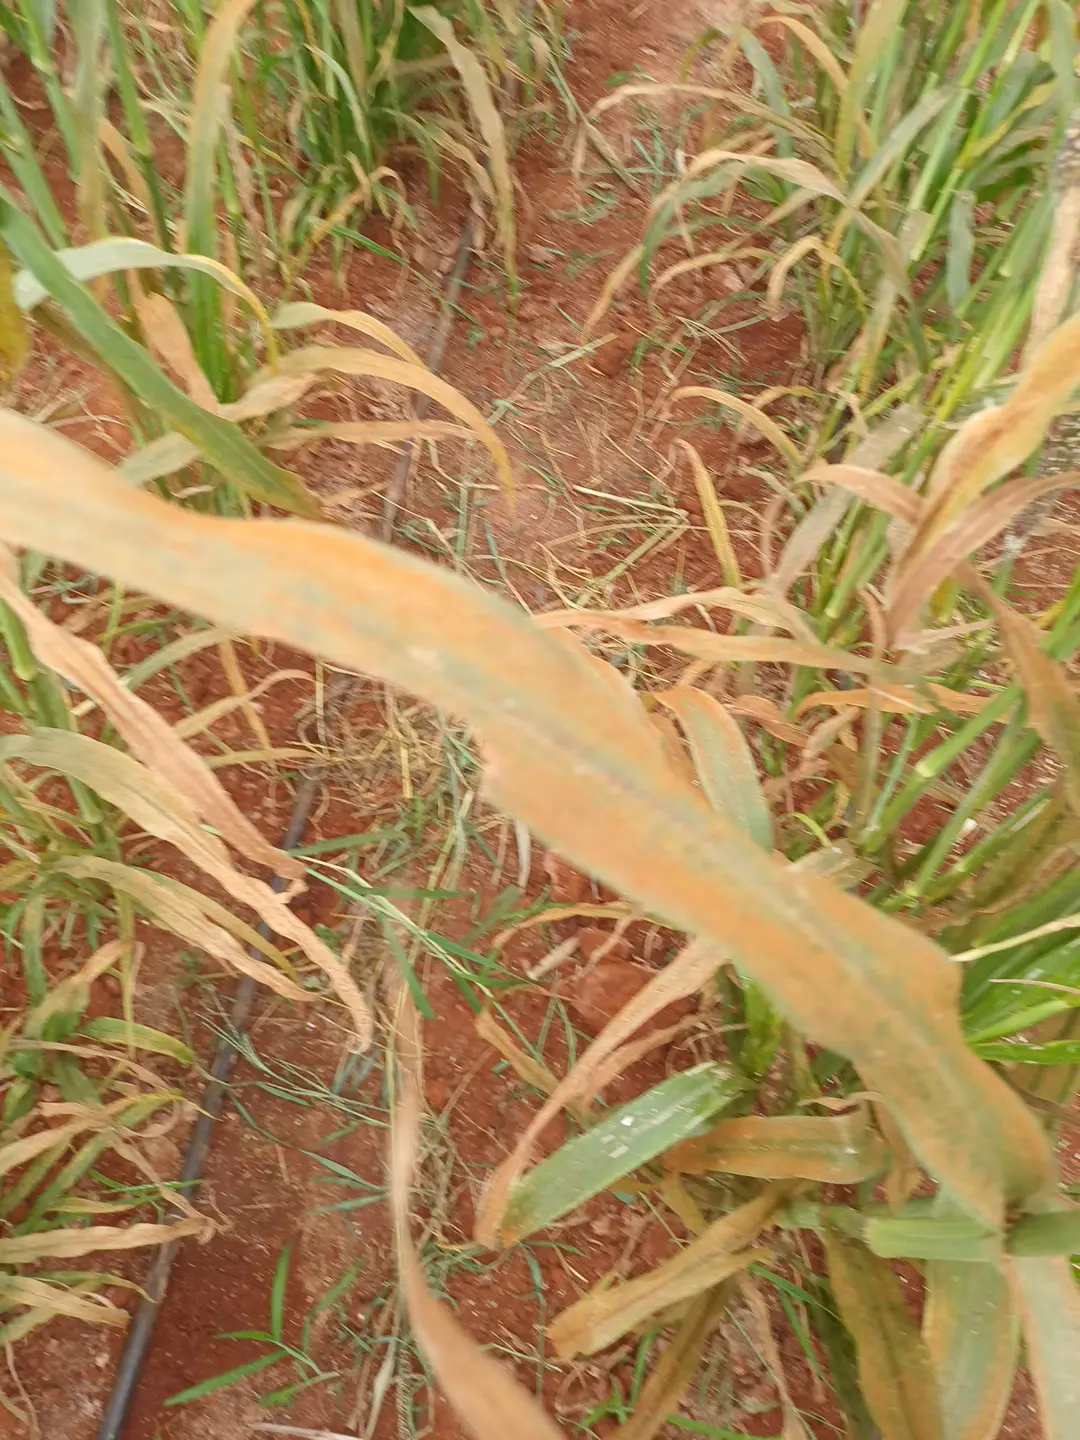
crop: pearl millet
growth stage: filling grain
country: Kenya
